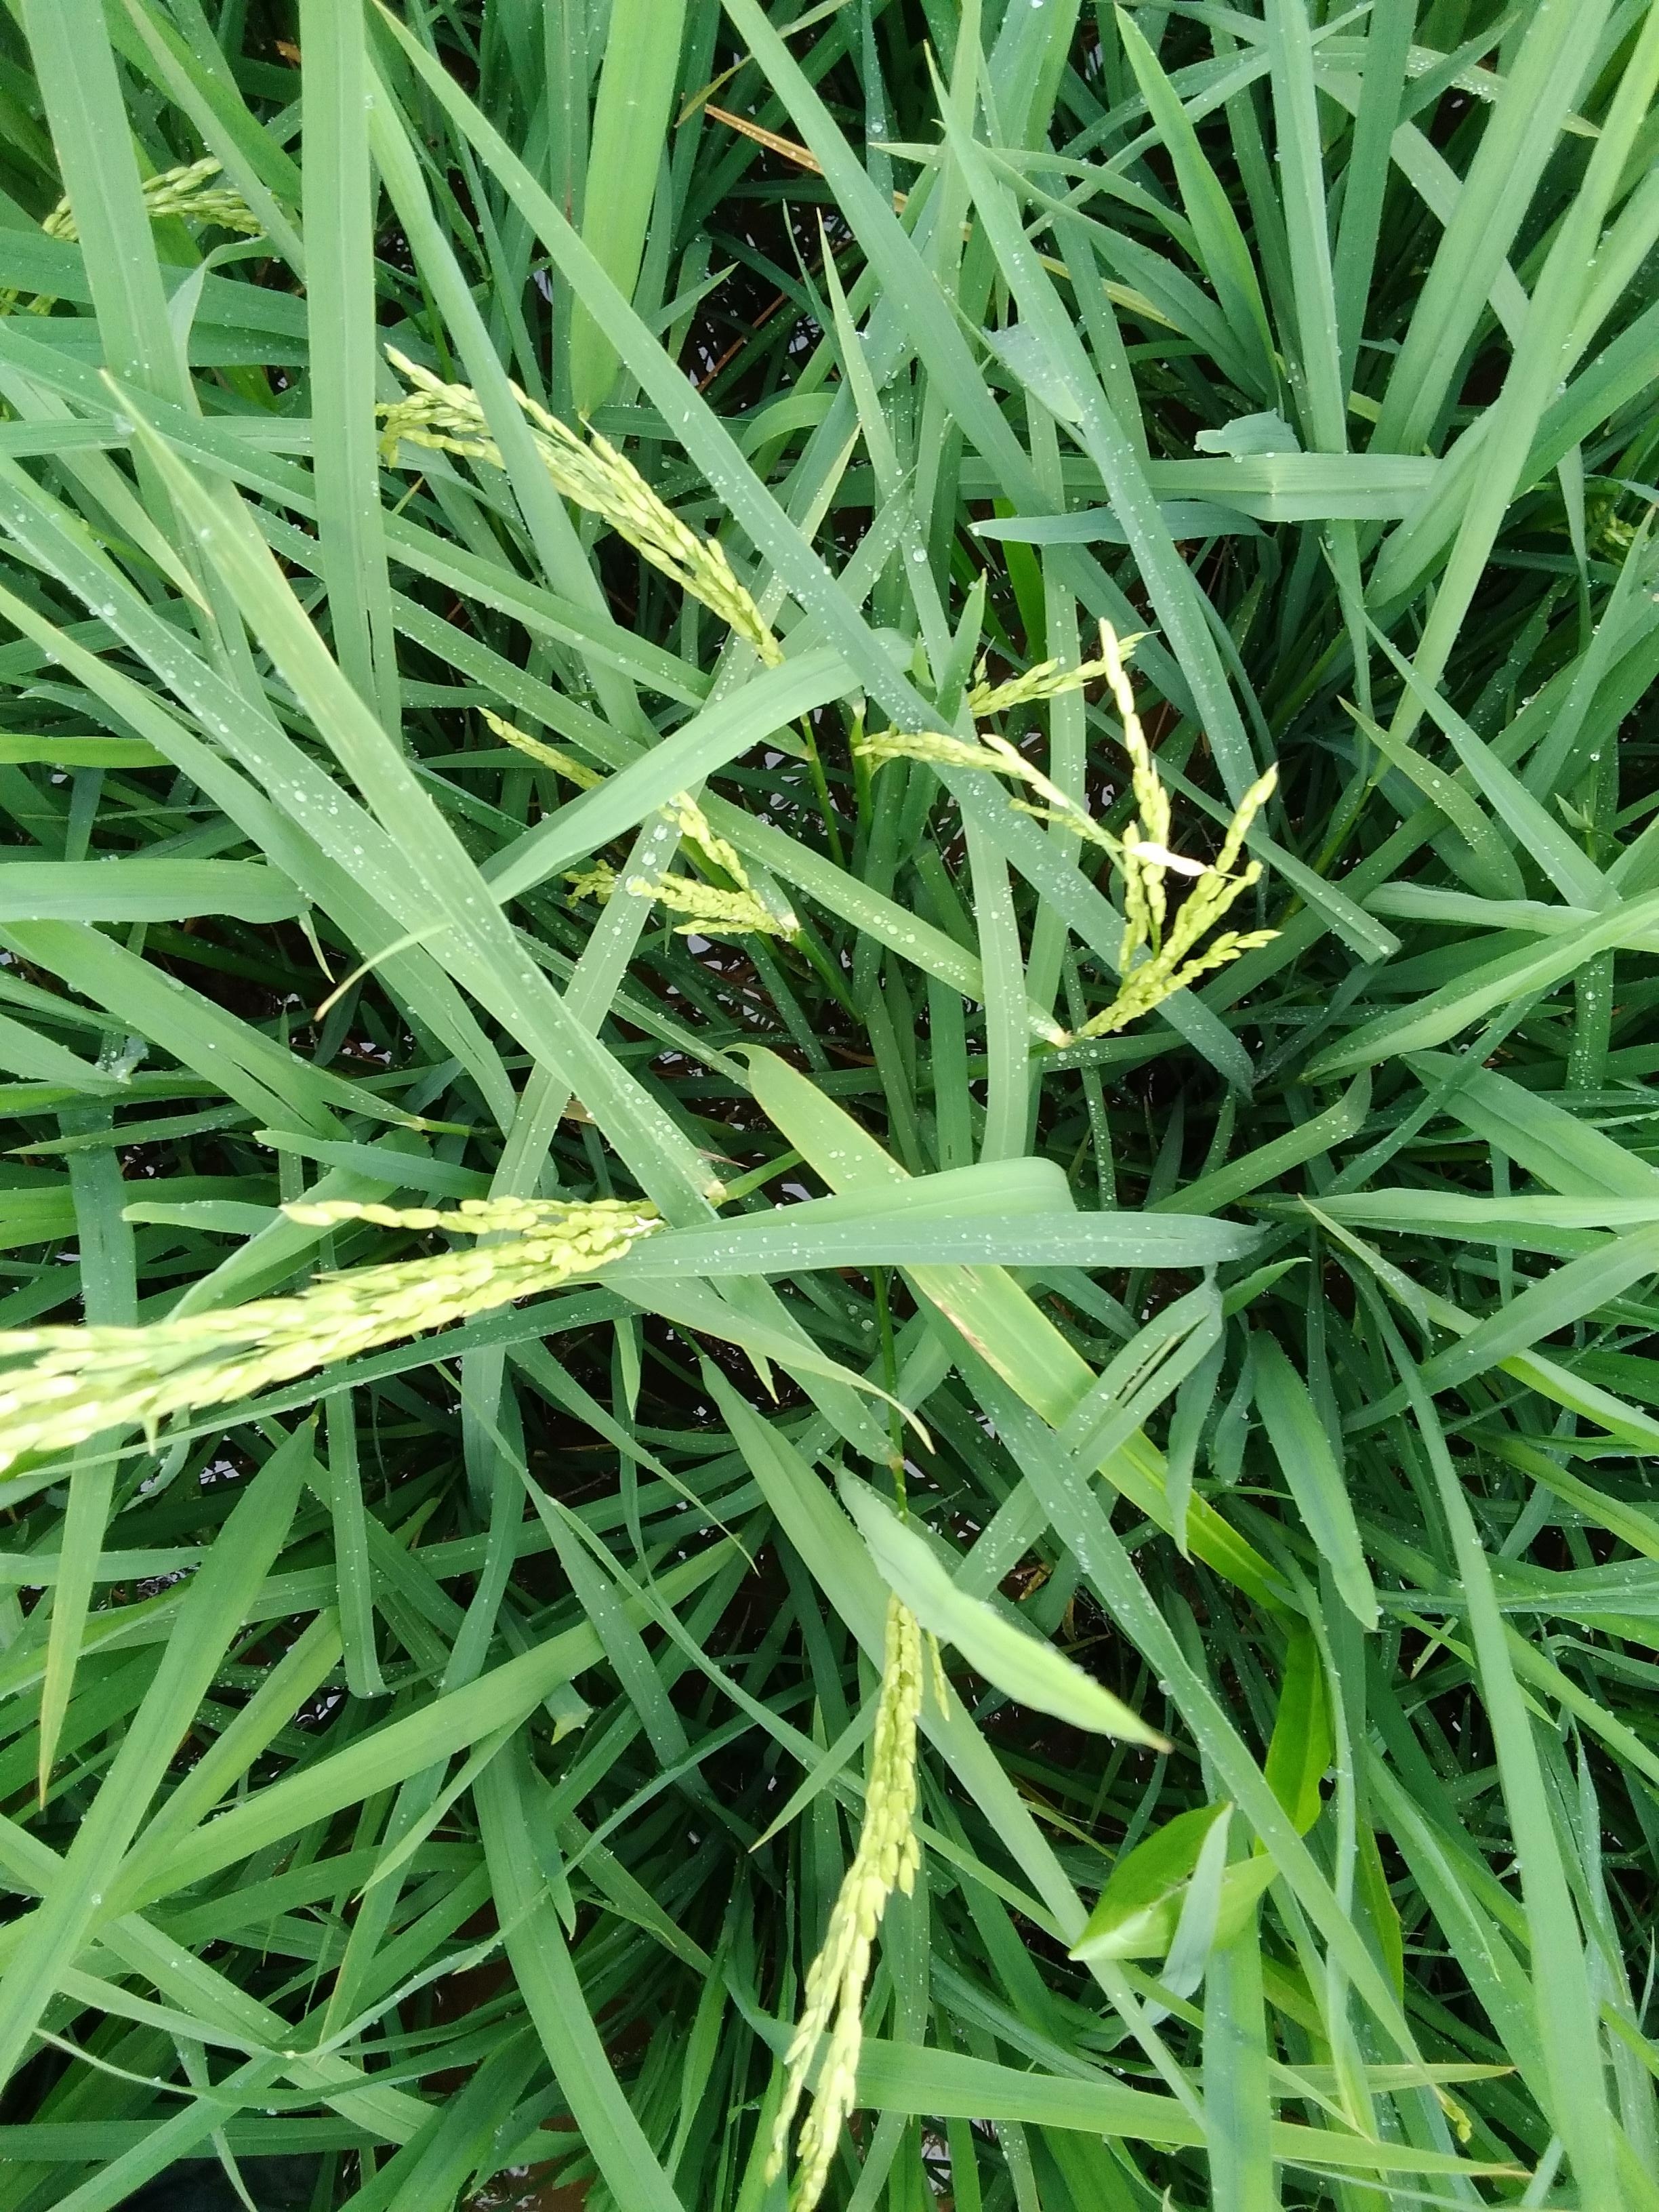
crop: rice
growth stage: flowering
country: Nigeria
